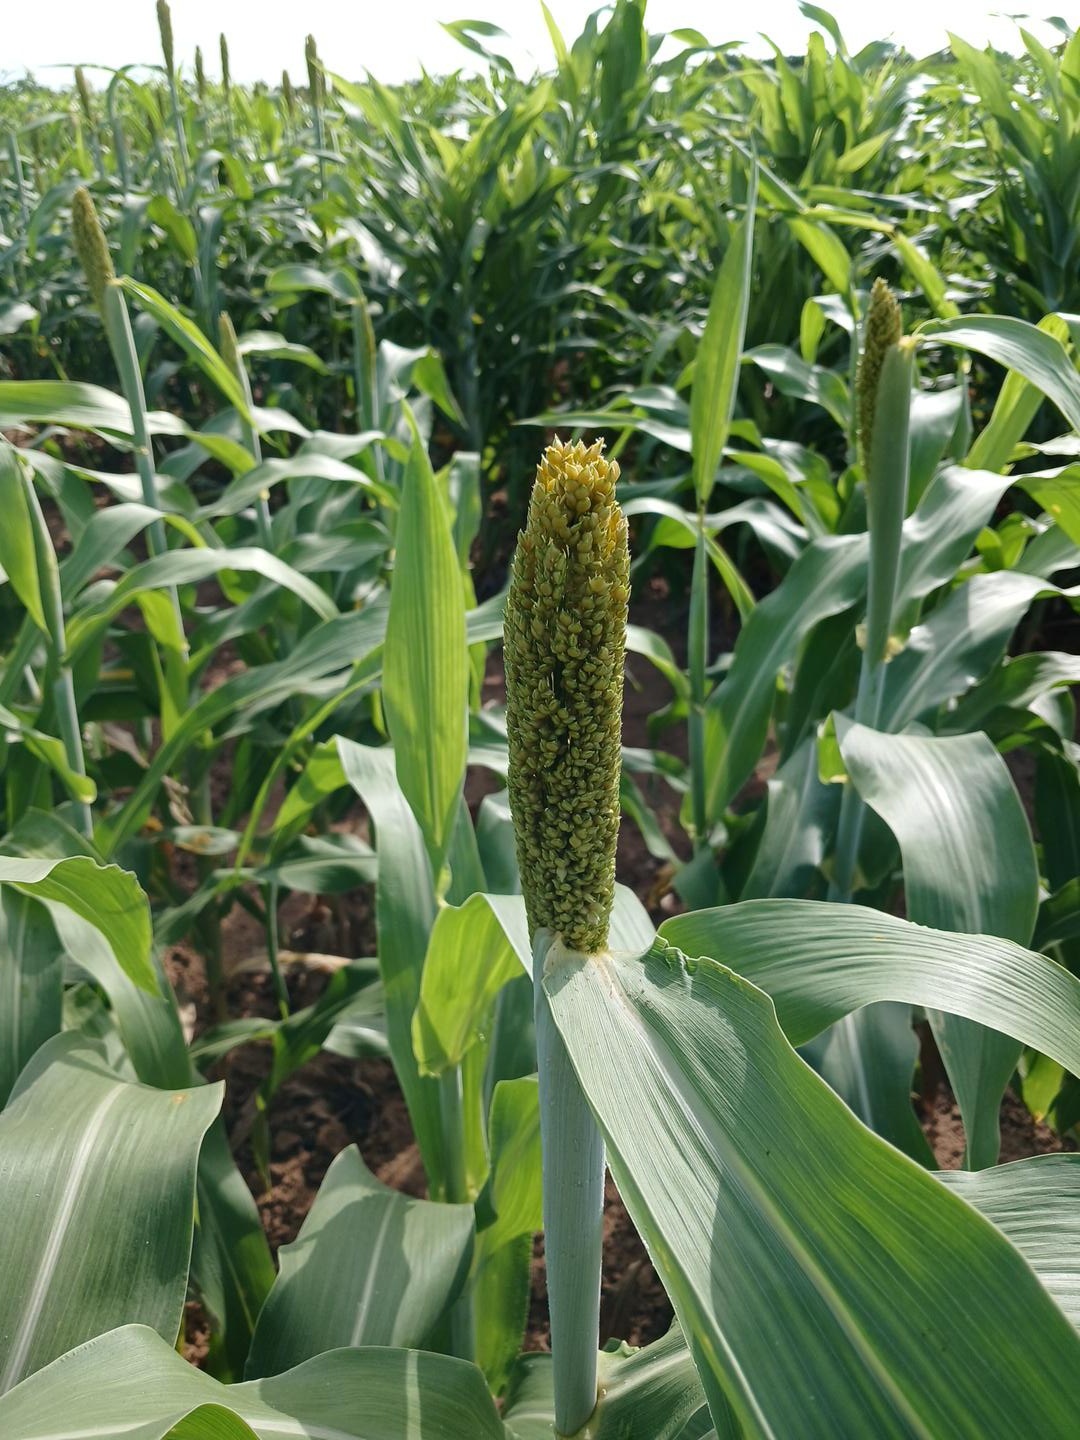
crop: sorghum
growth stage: flowering
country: Senegal
